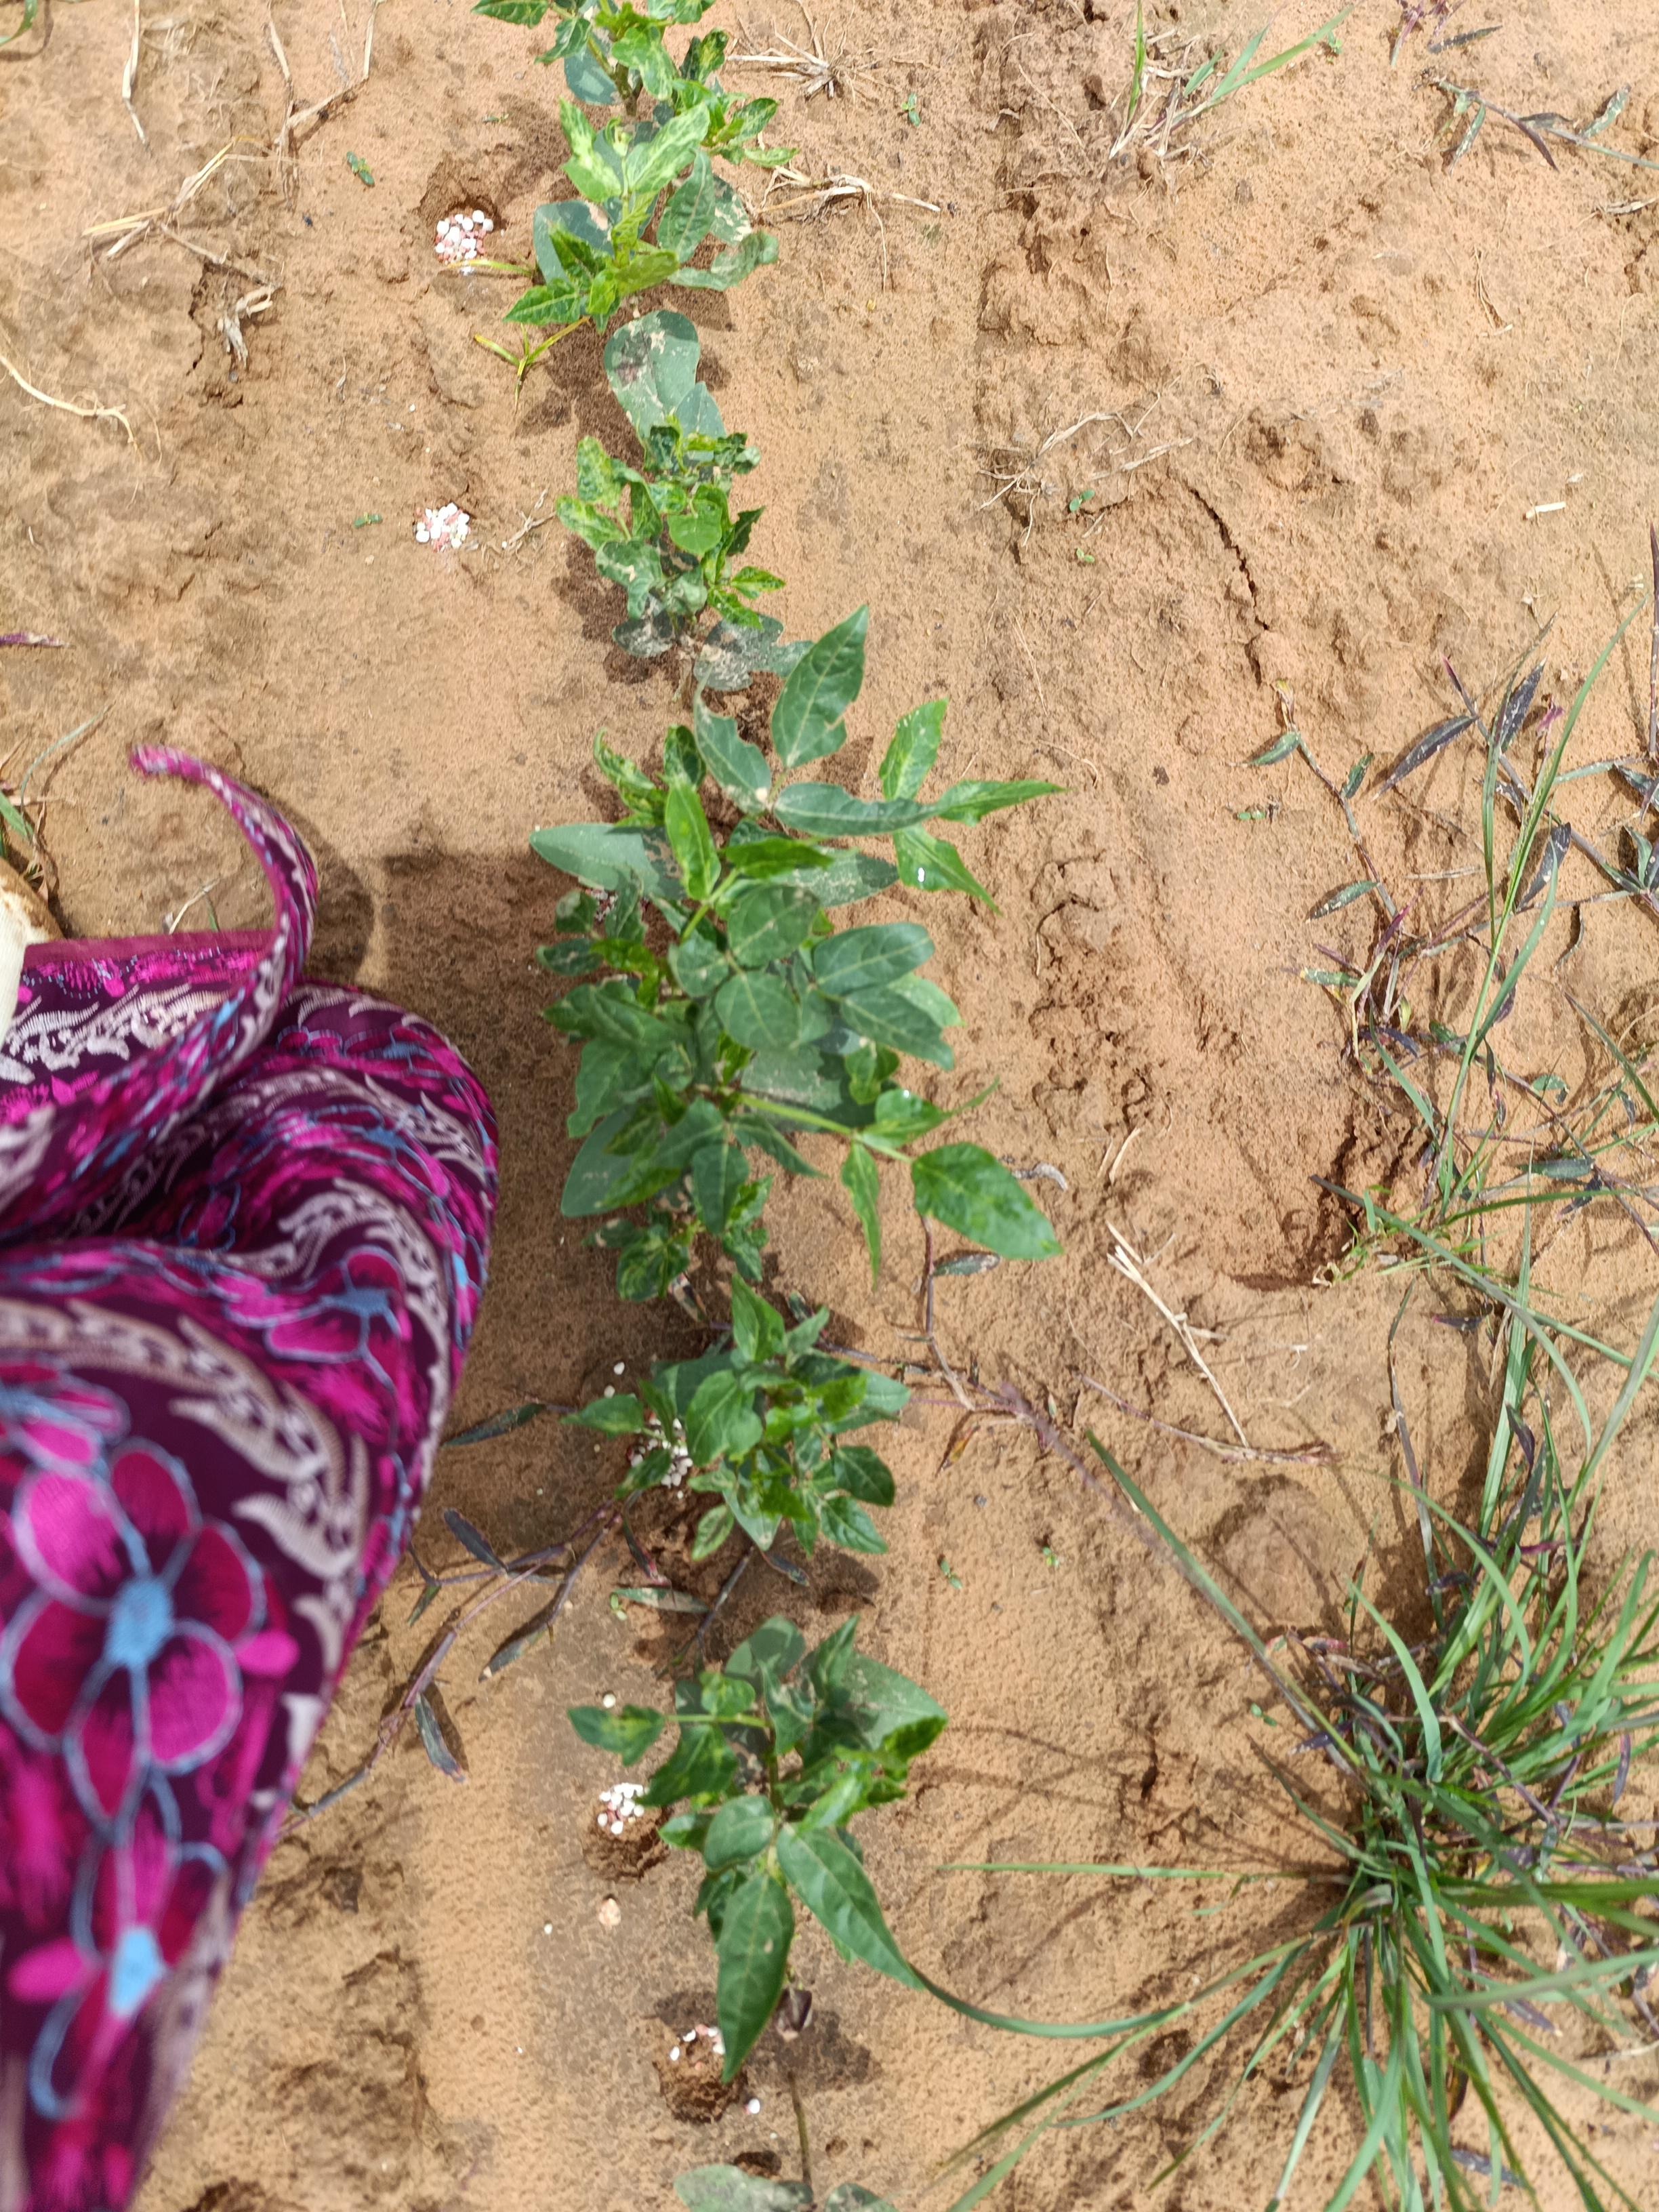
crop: cowpea
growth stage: emergence
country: Nigeria
